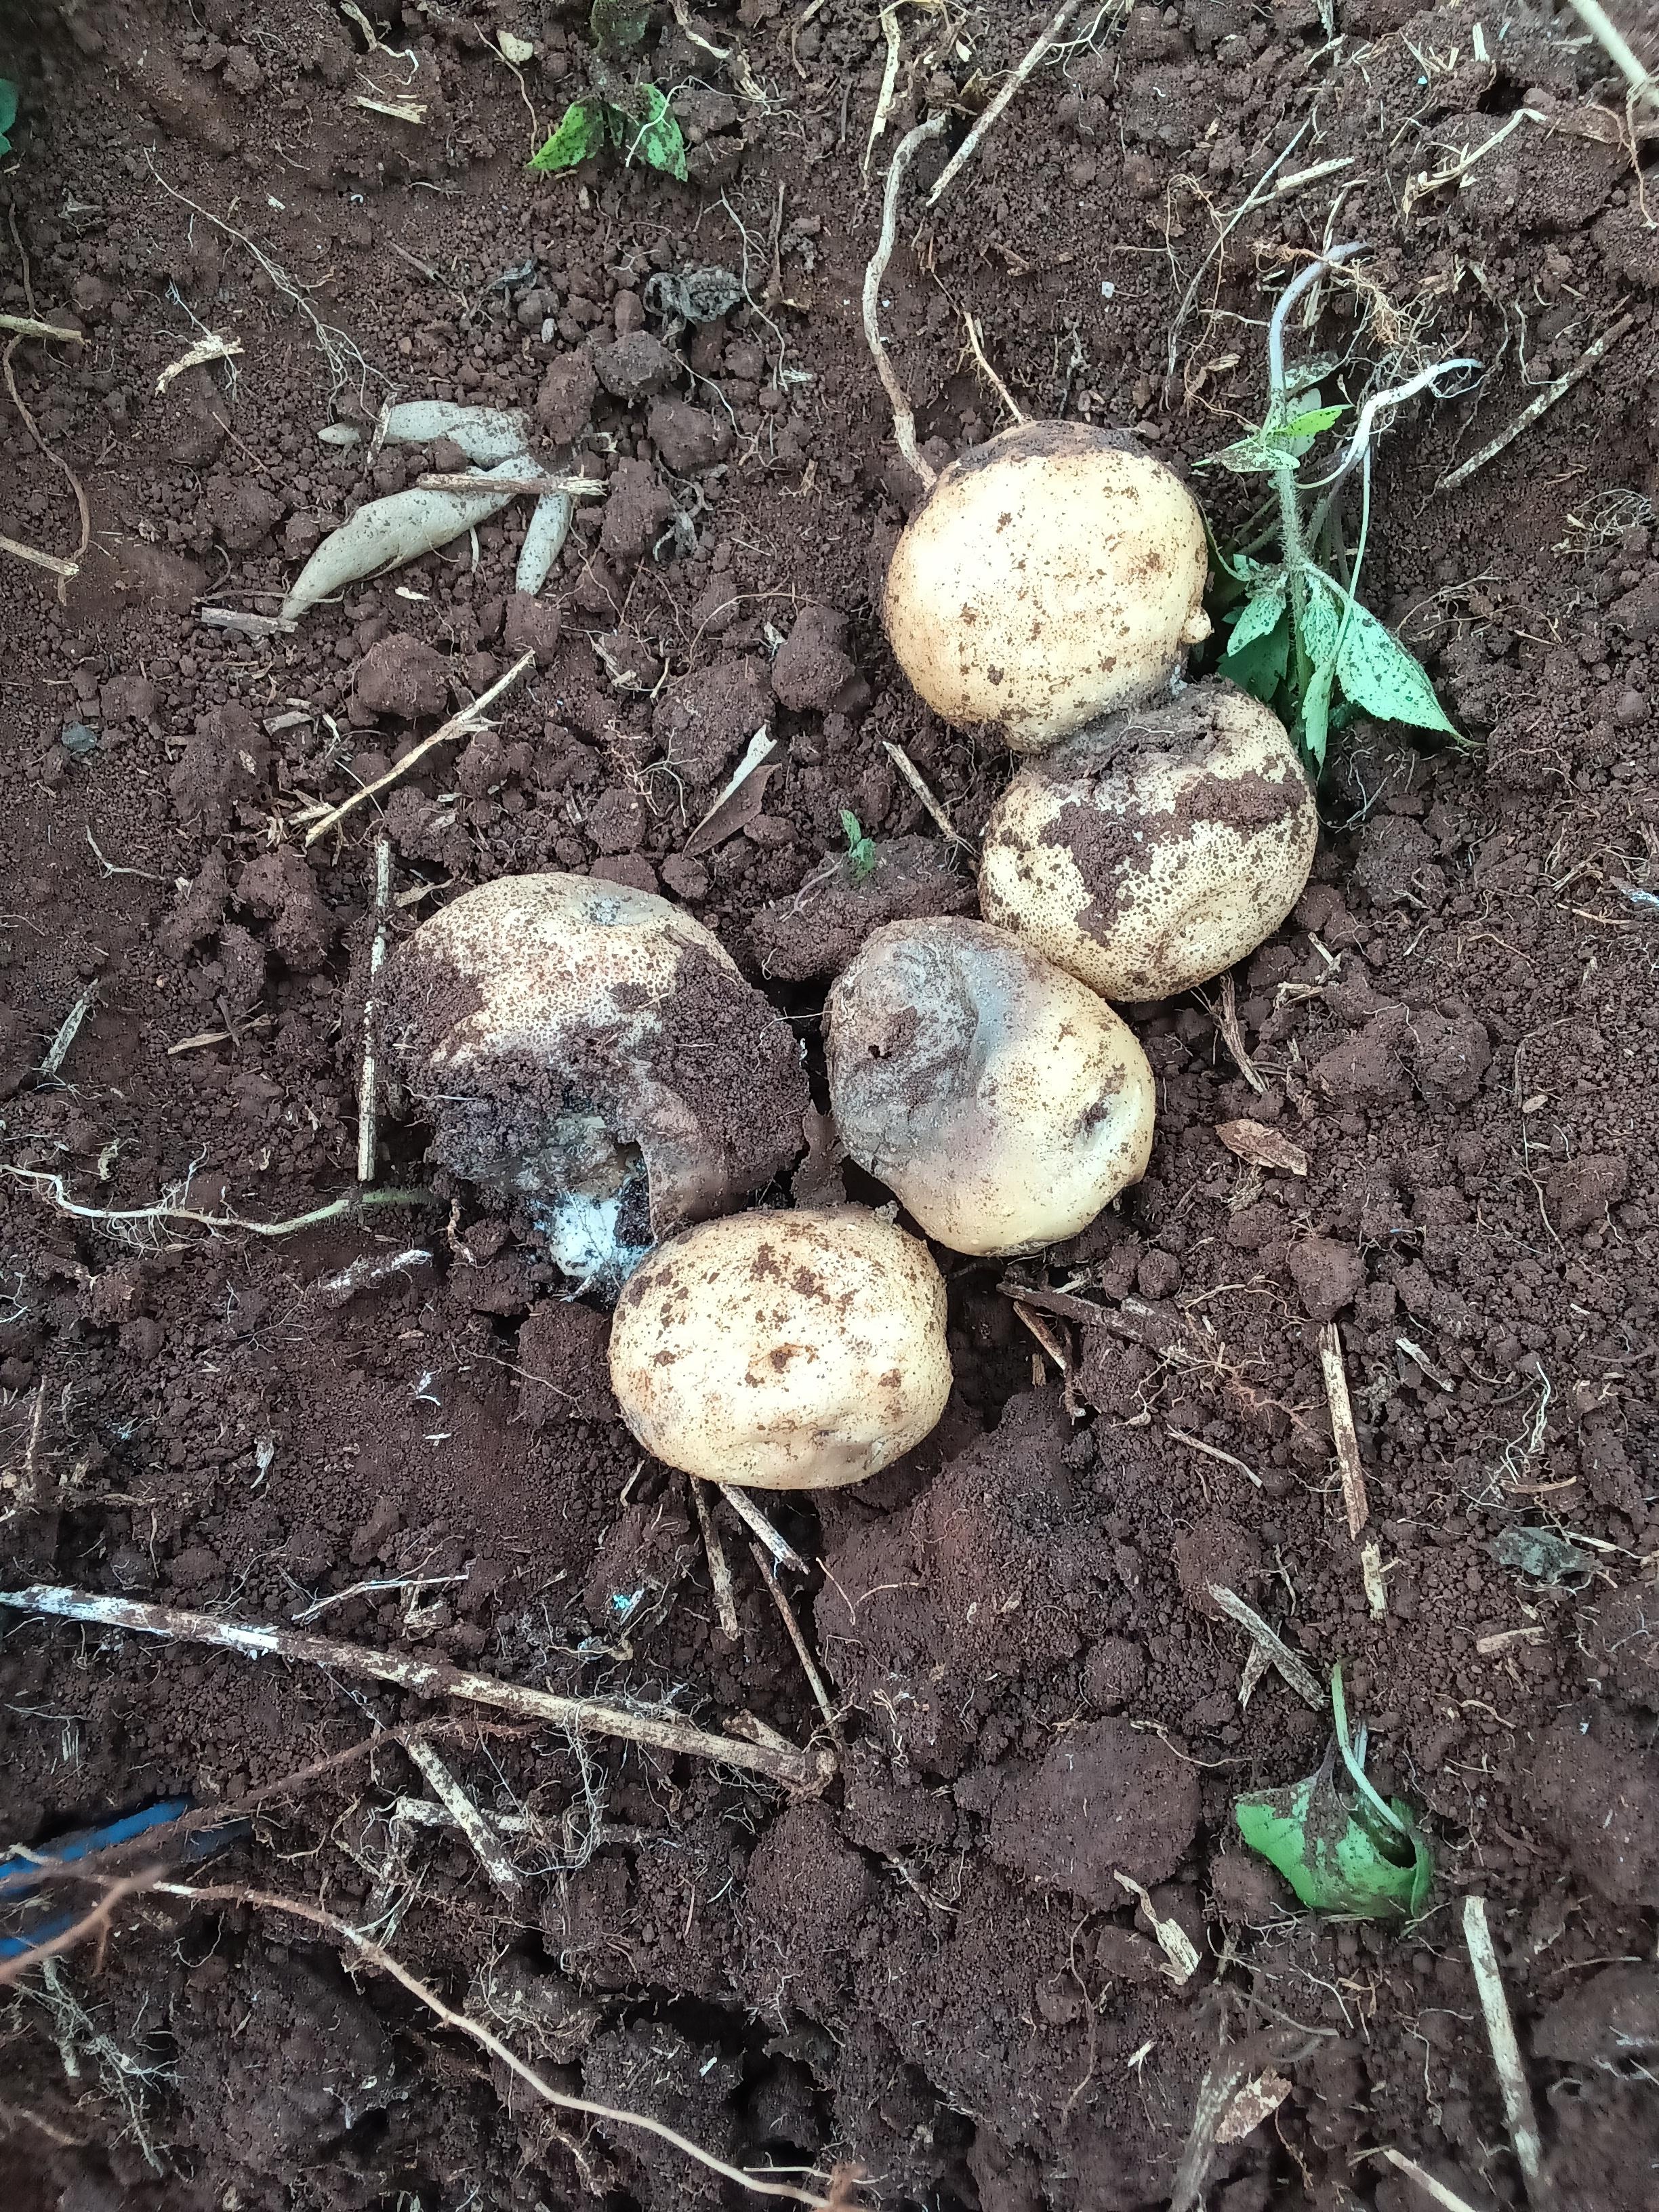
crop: potato
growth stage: harvest maturity
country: Kenya
